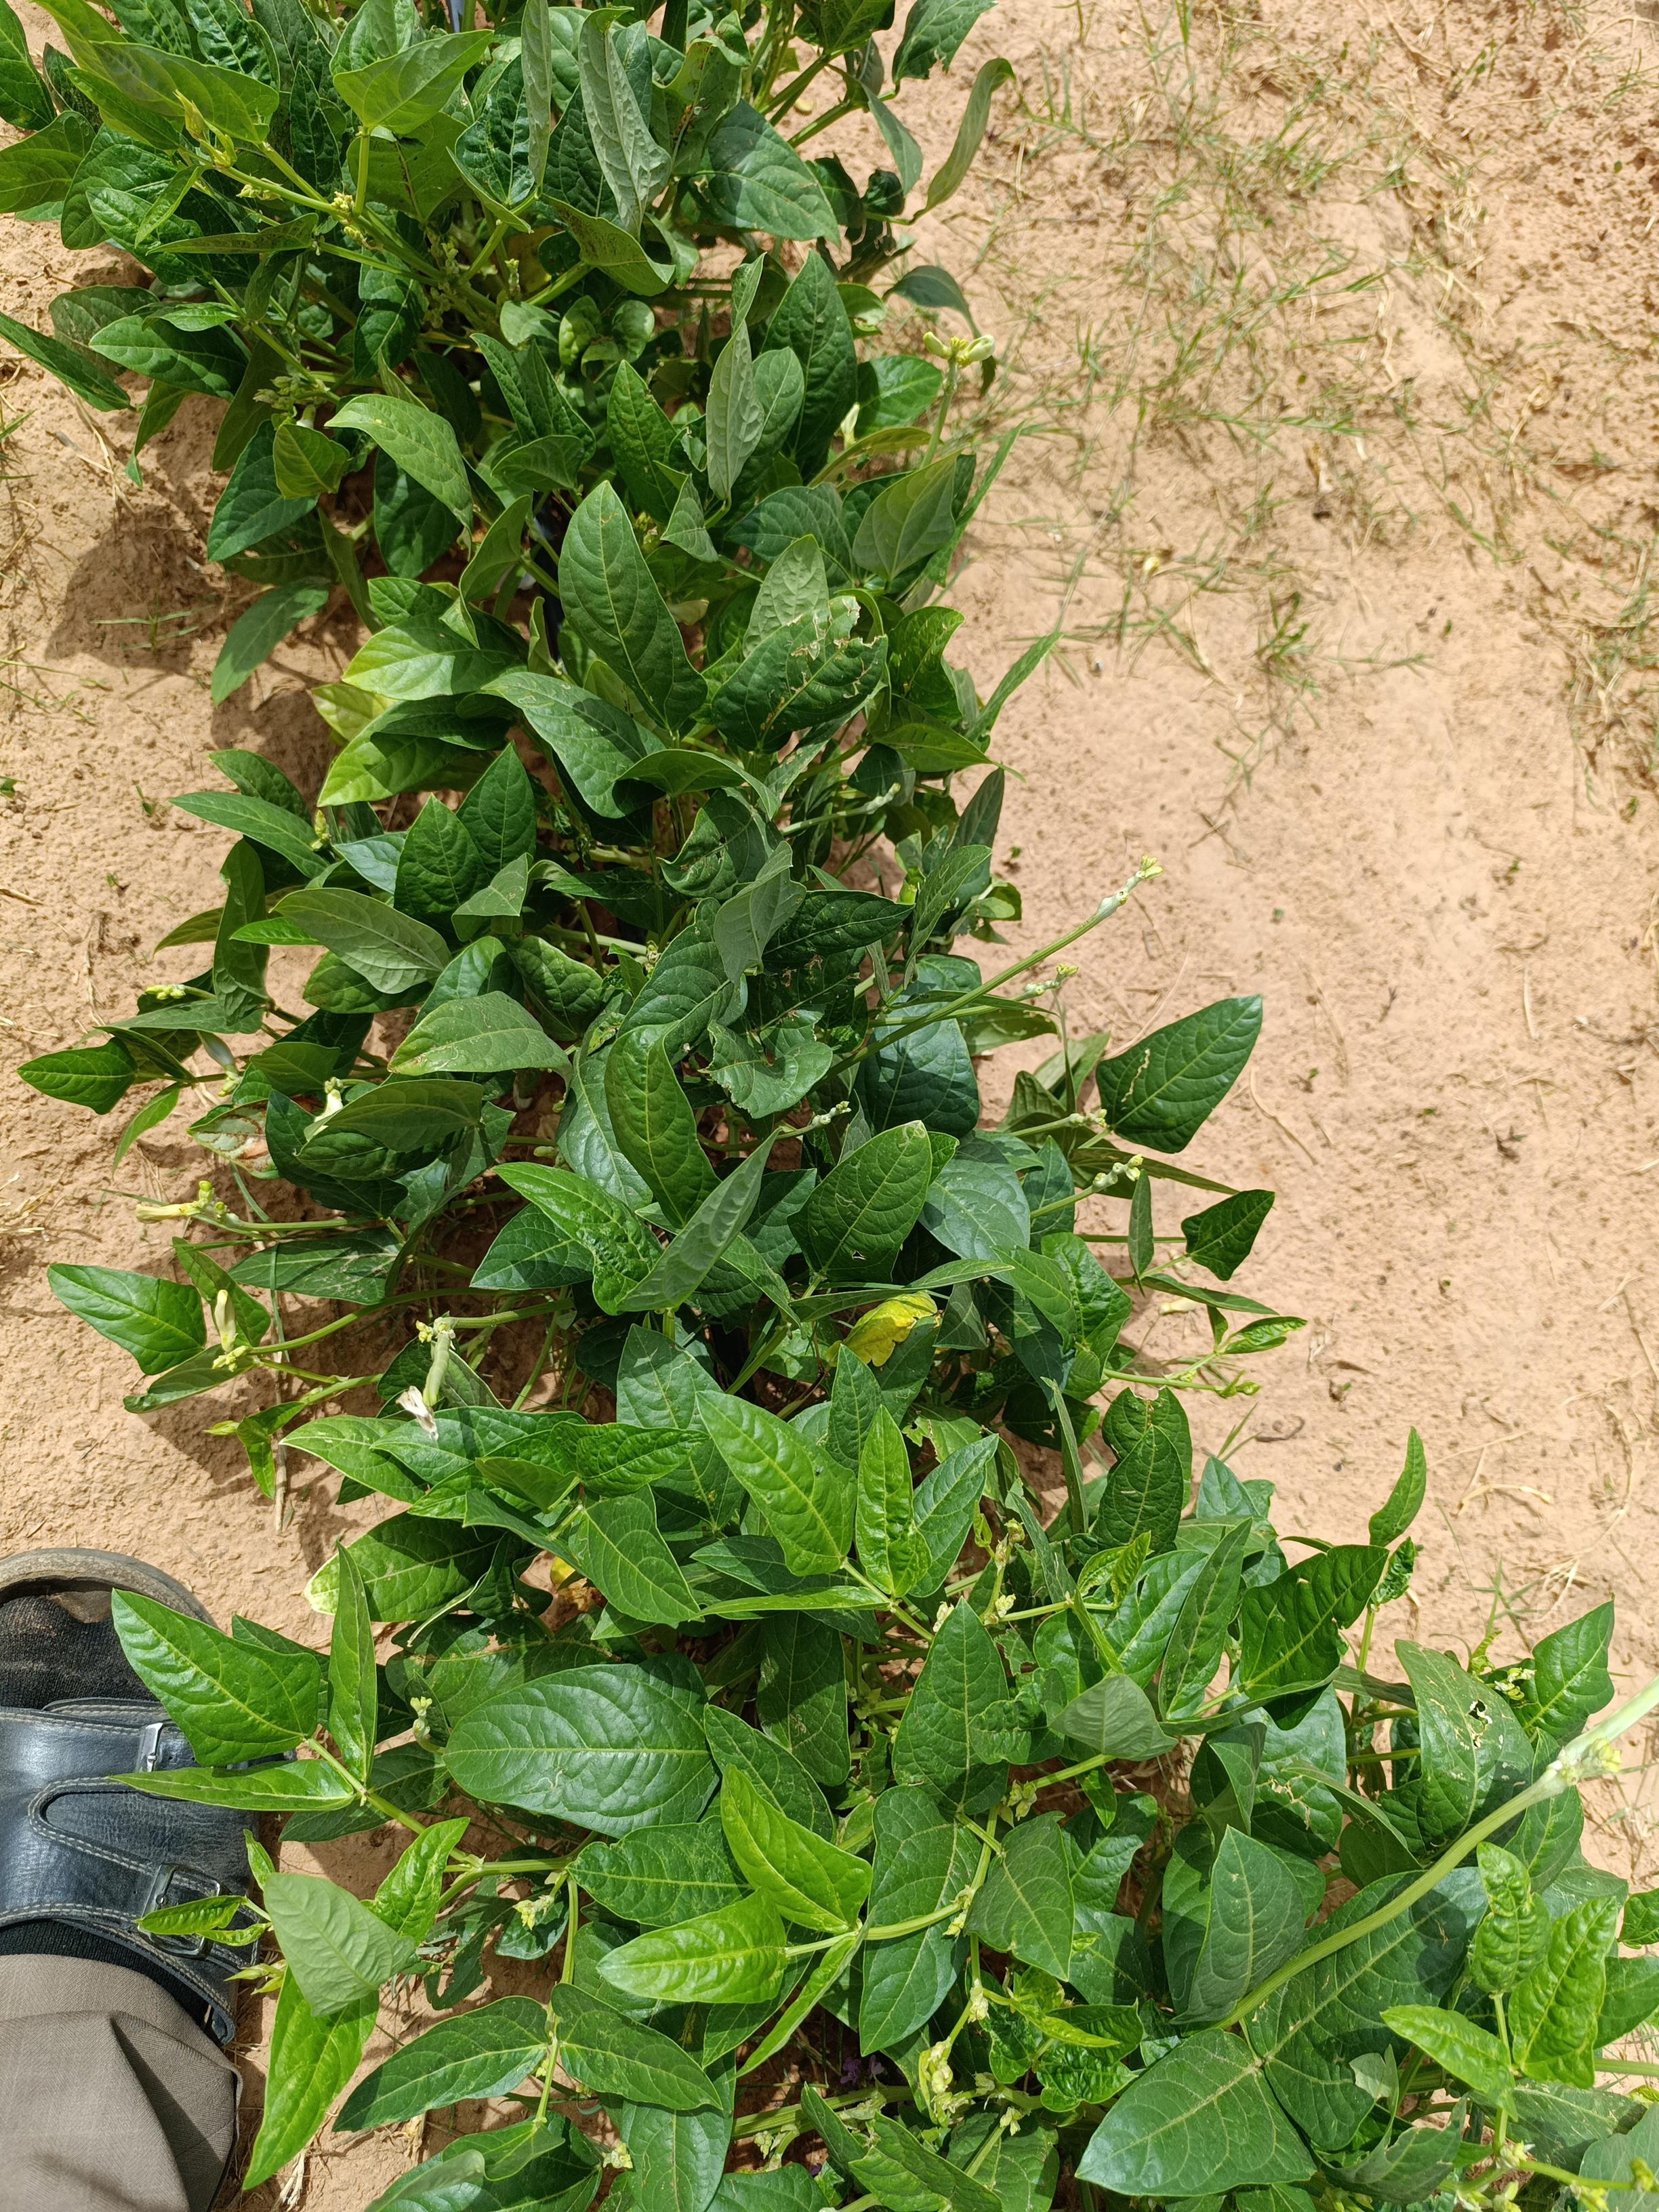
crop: cowpea
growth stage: flowering
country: Nigeria
